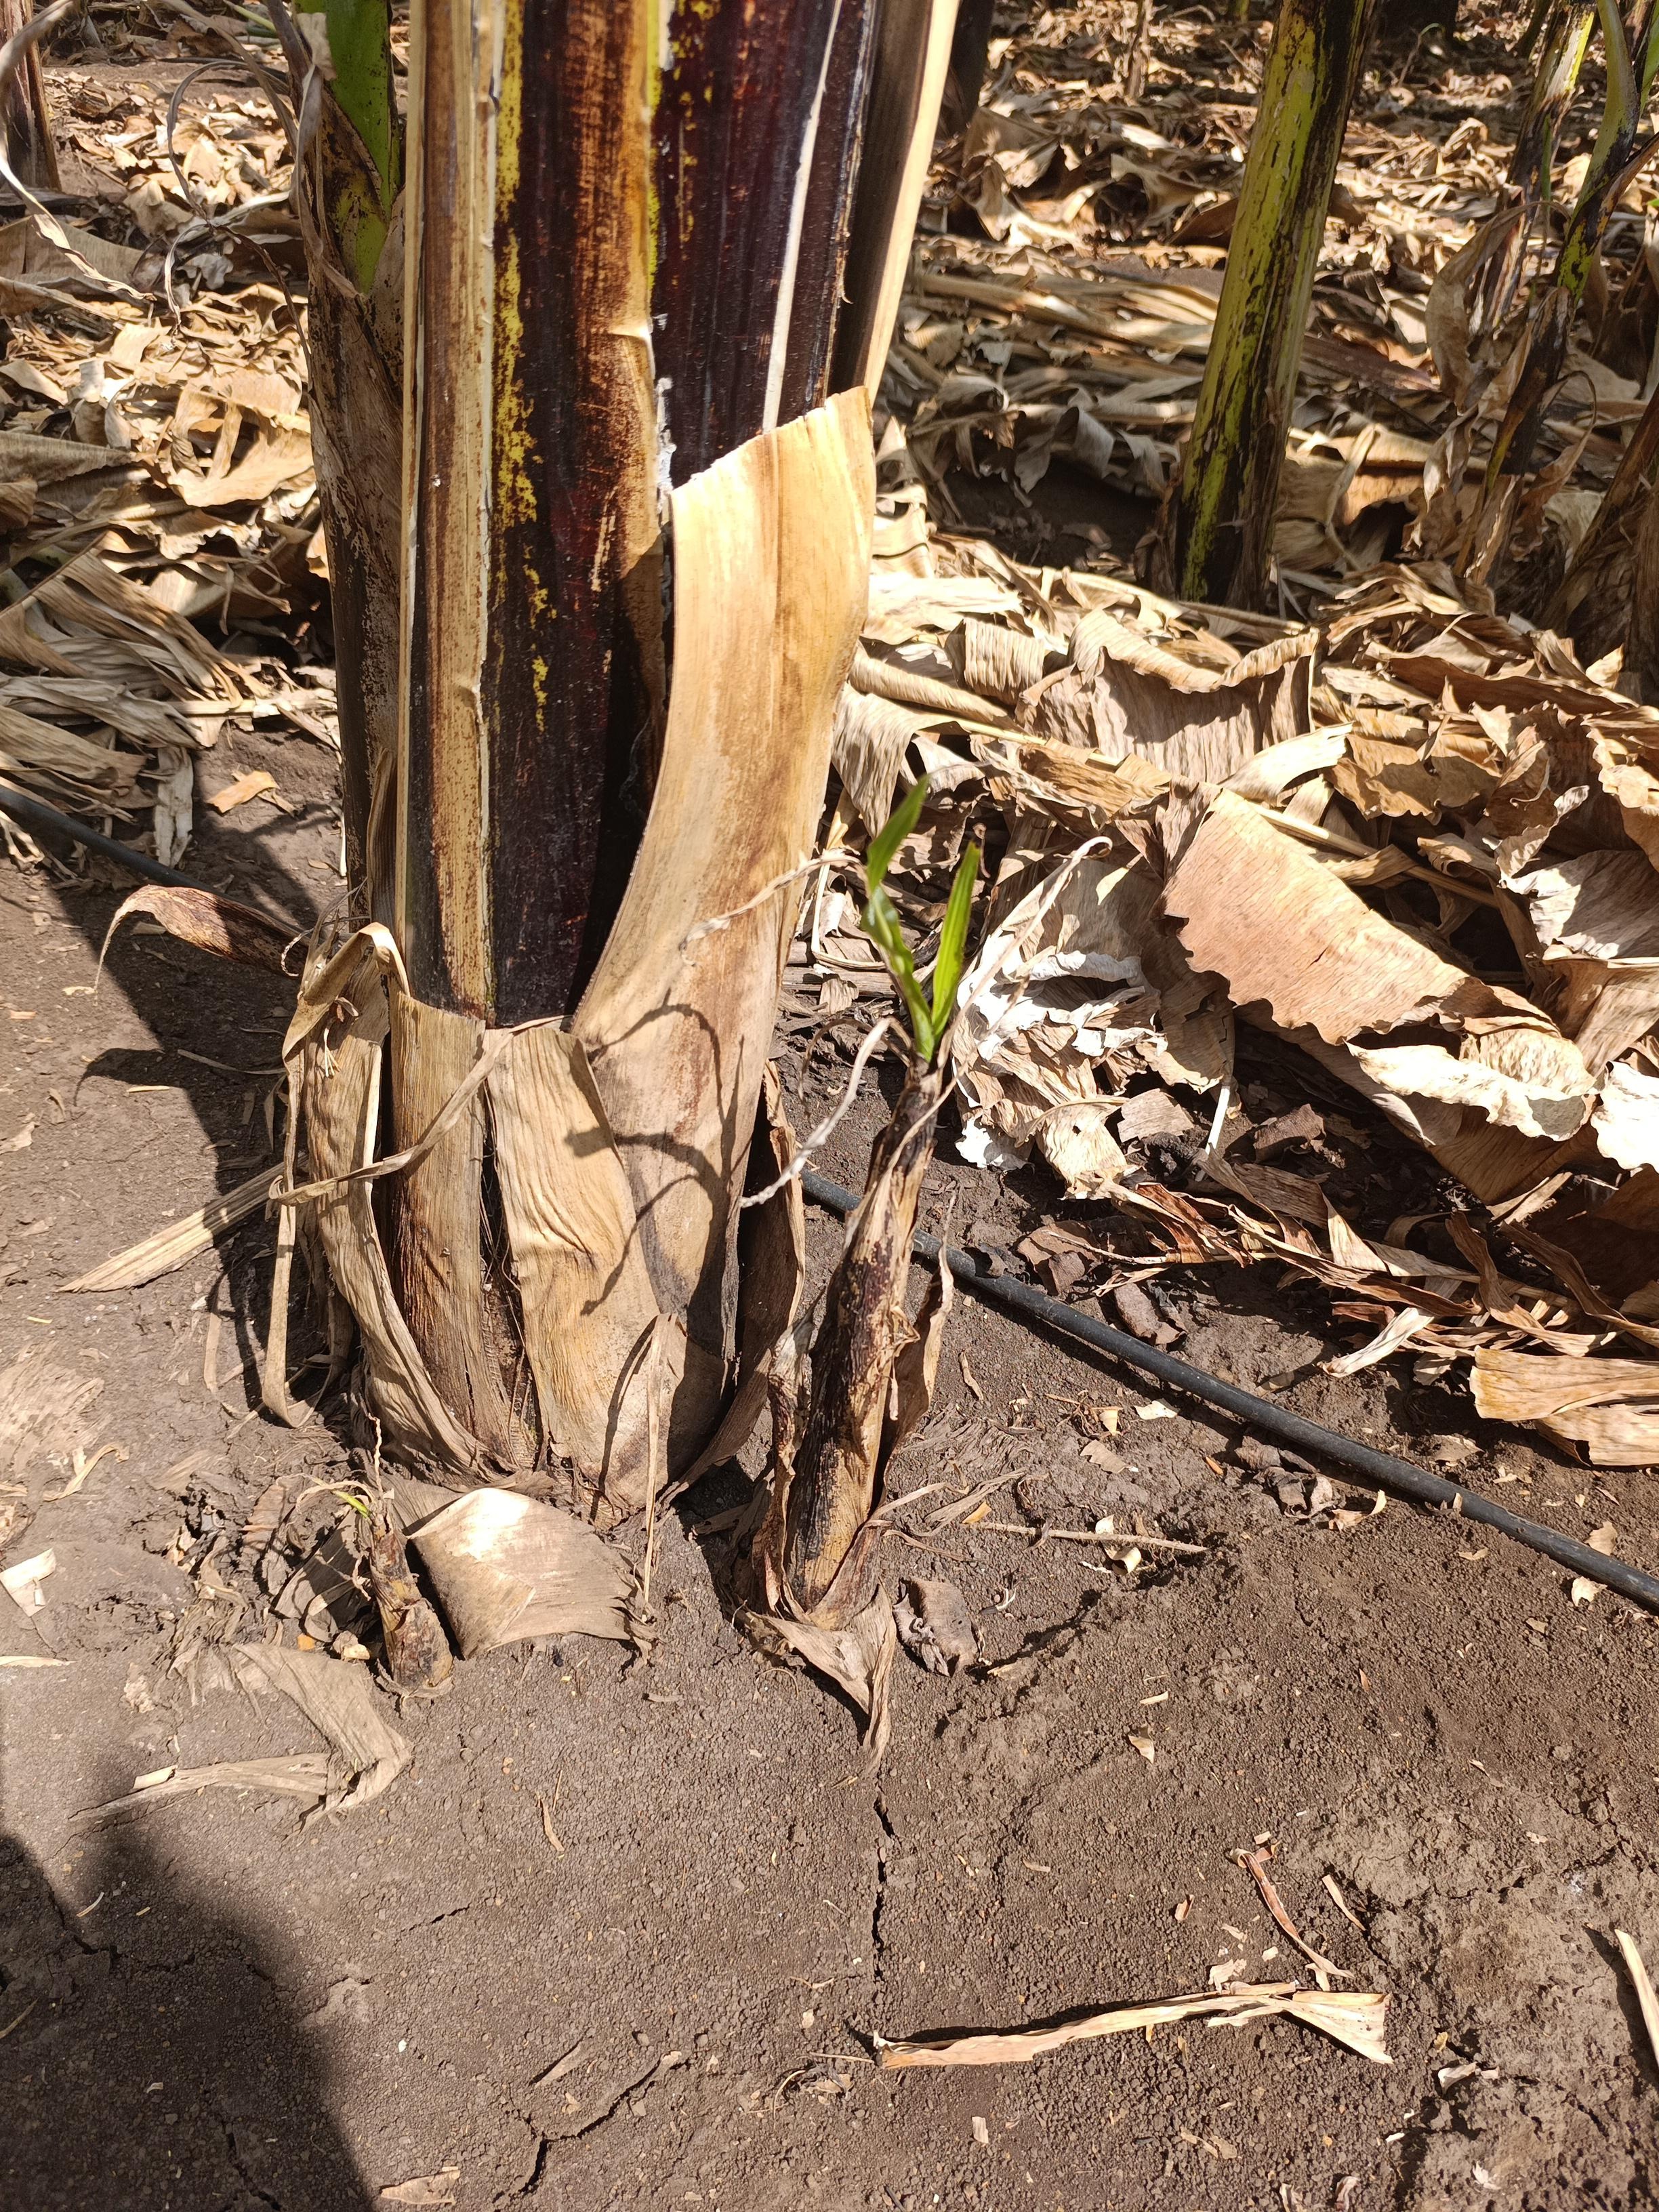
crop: banana
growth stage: emergence sucker
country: Tanzania
